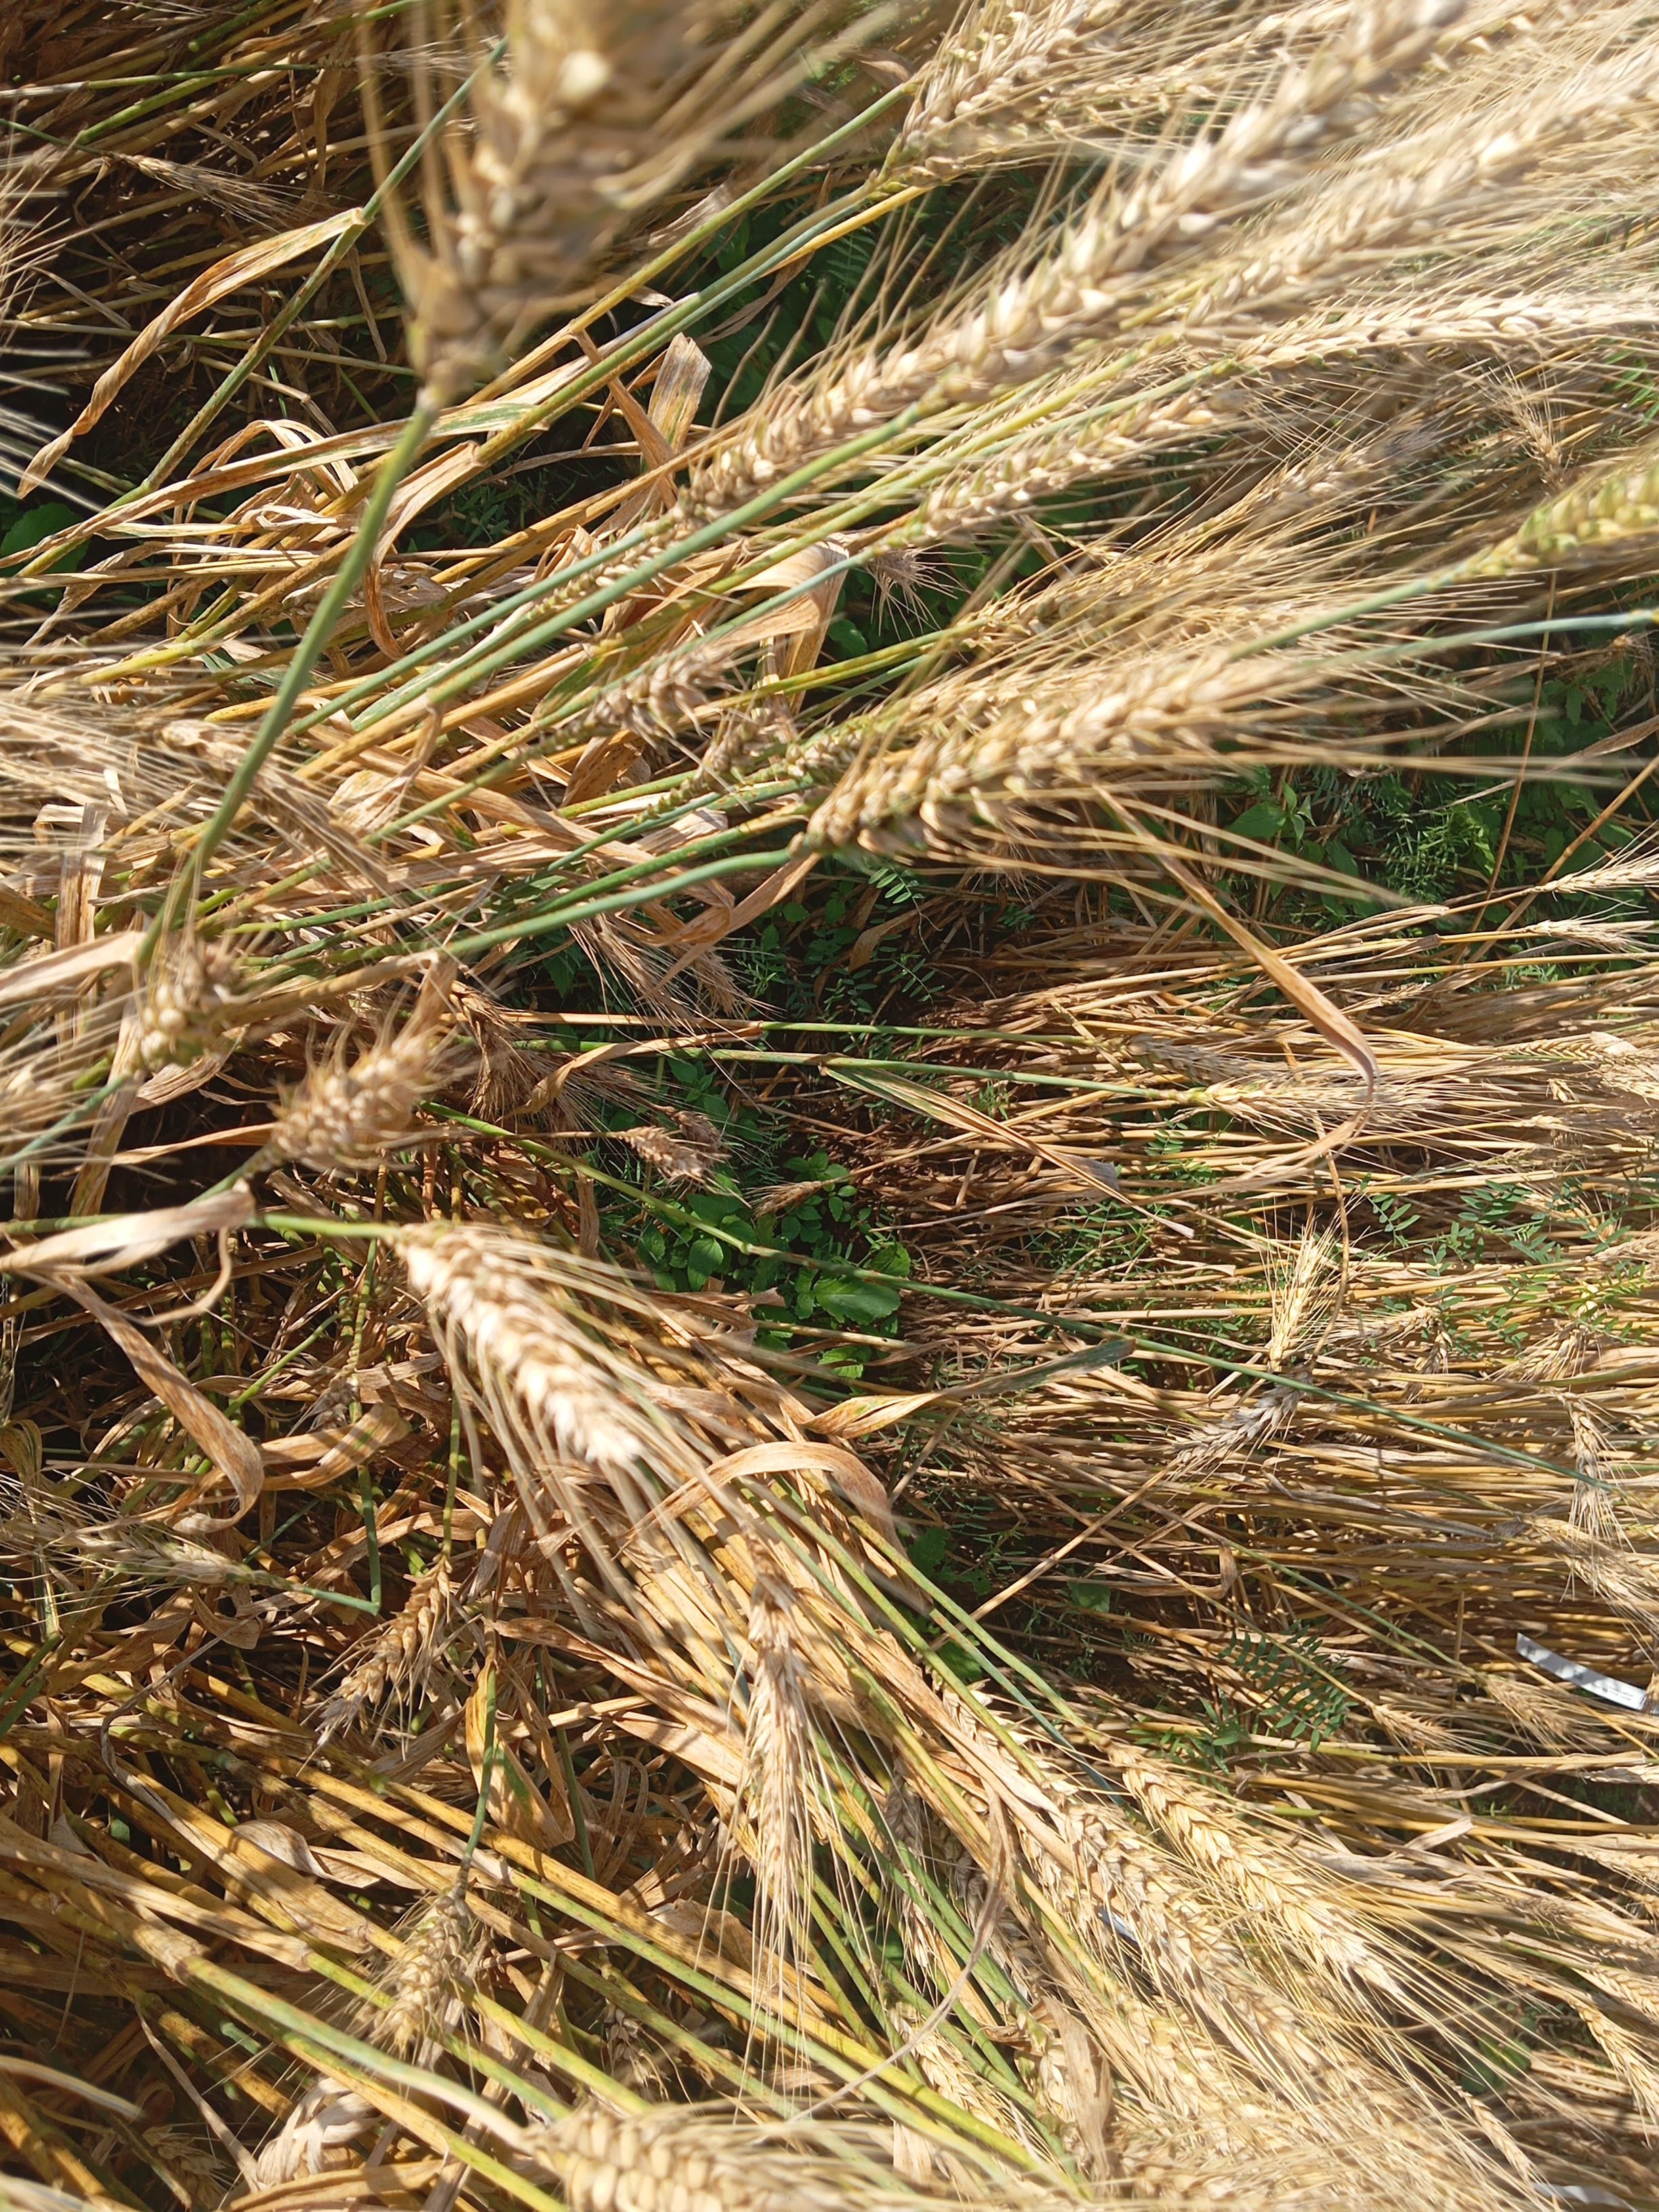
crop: wheat
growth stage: maturity
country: Kenya
